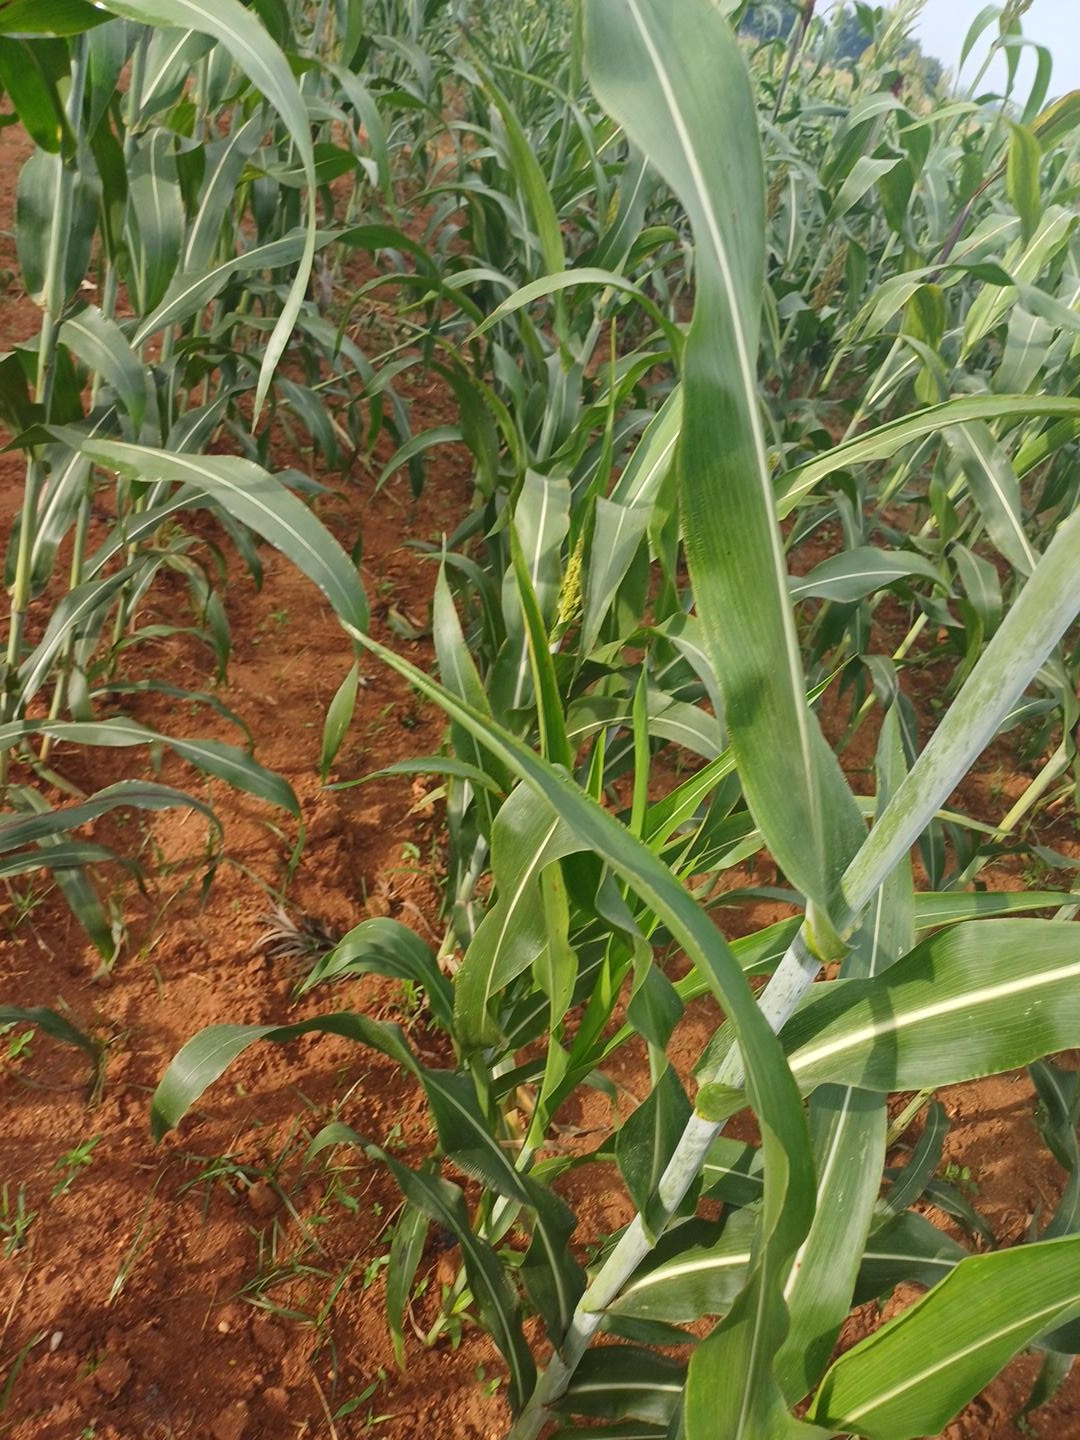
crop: sorghum
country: Kenya
